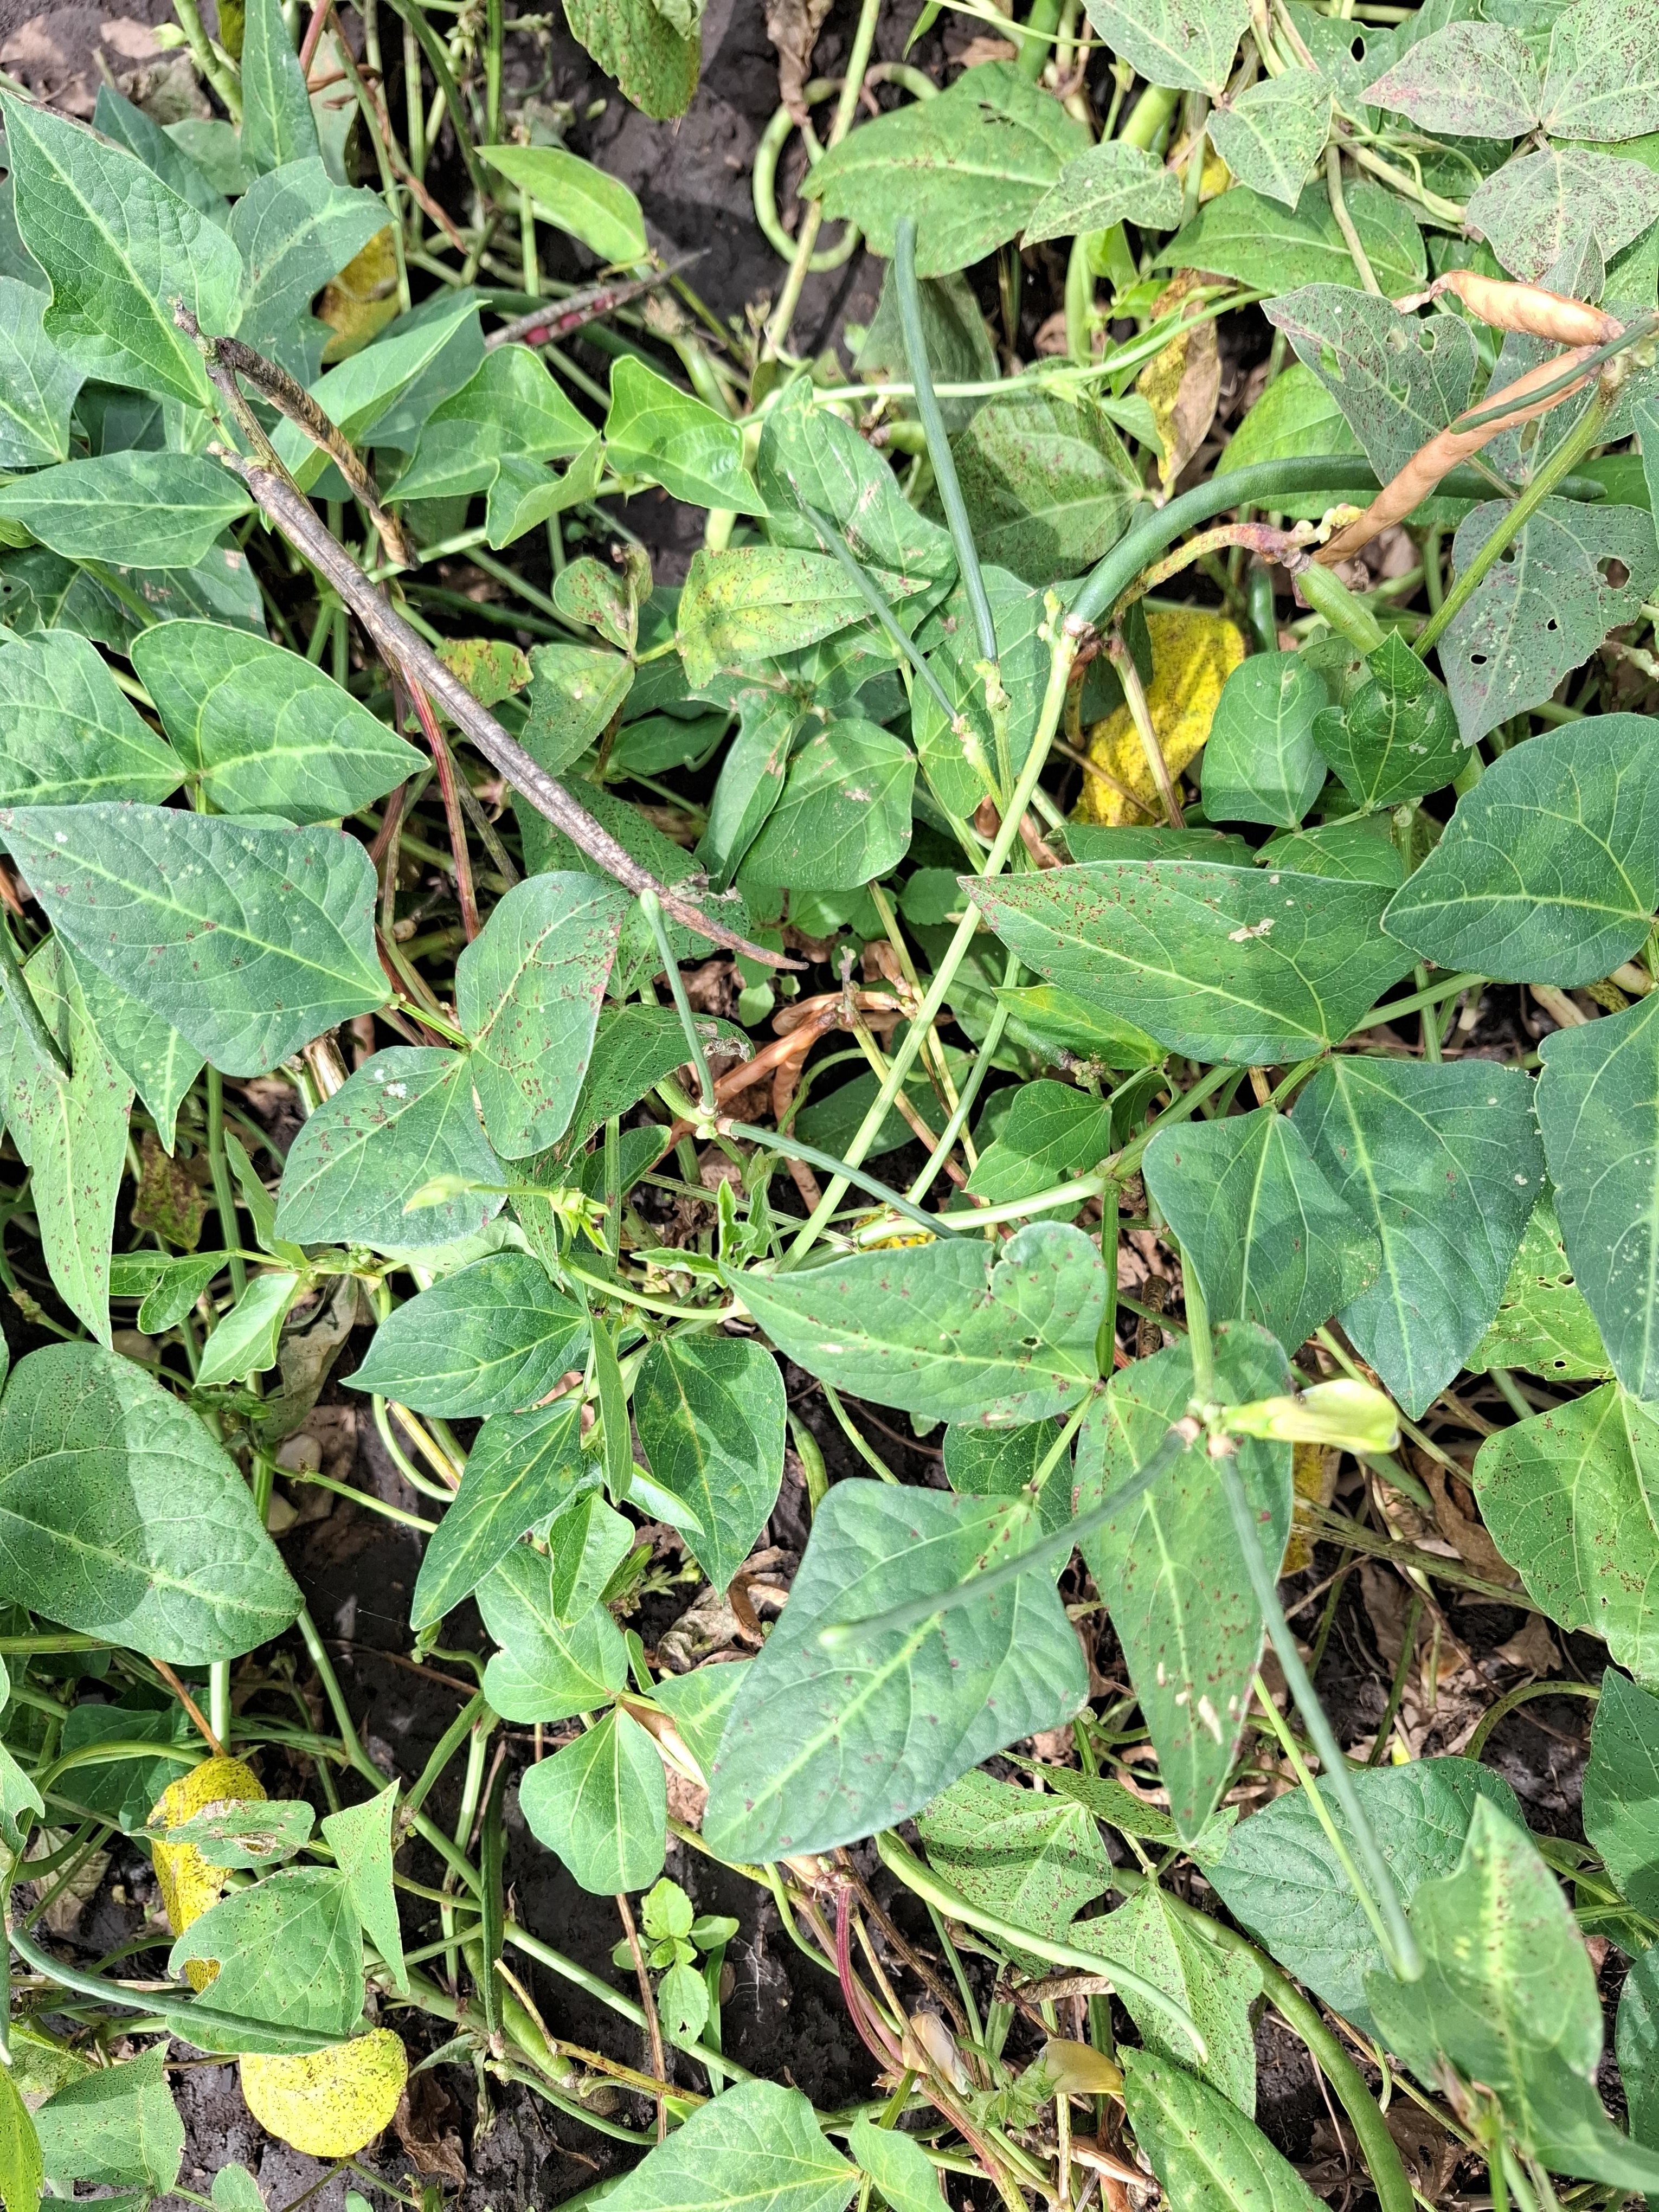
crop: cowpea
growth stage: development pod
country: Tanzania
